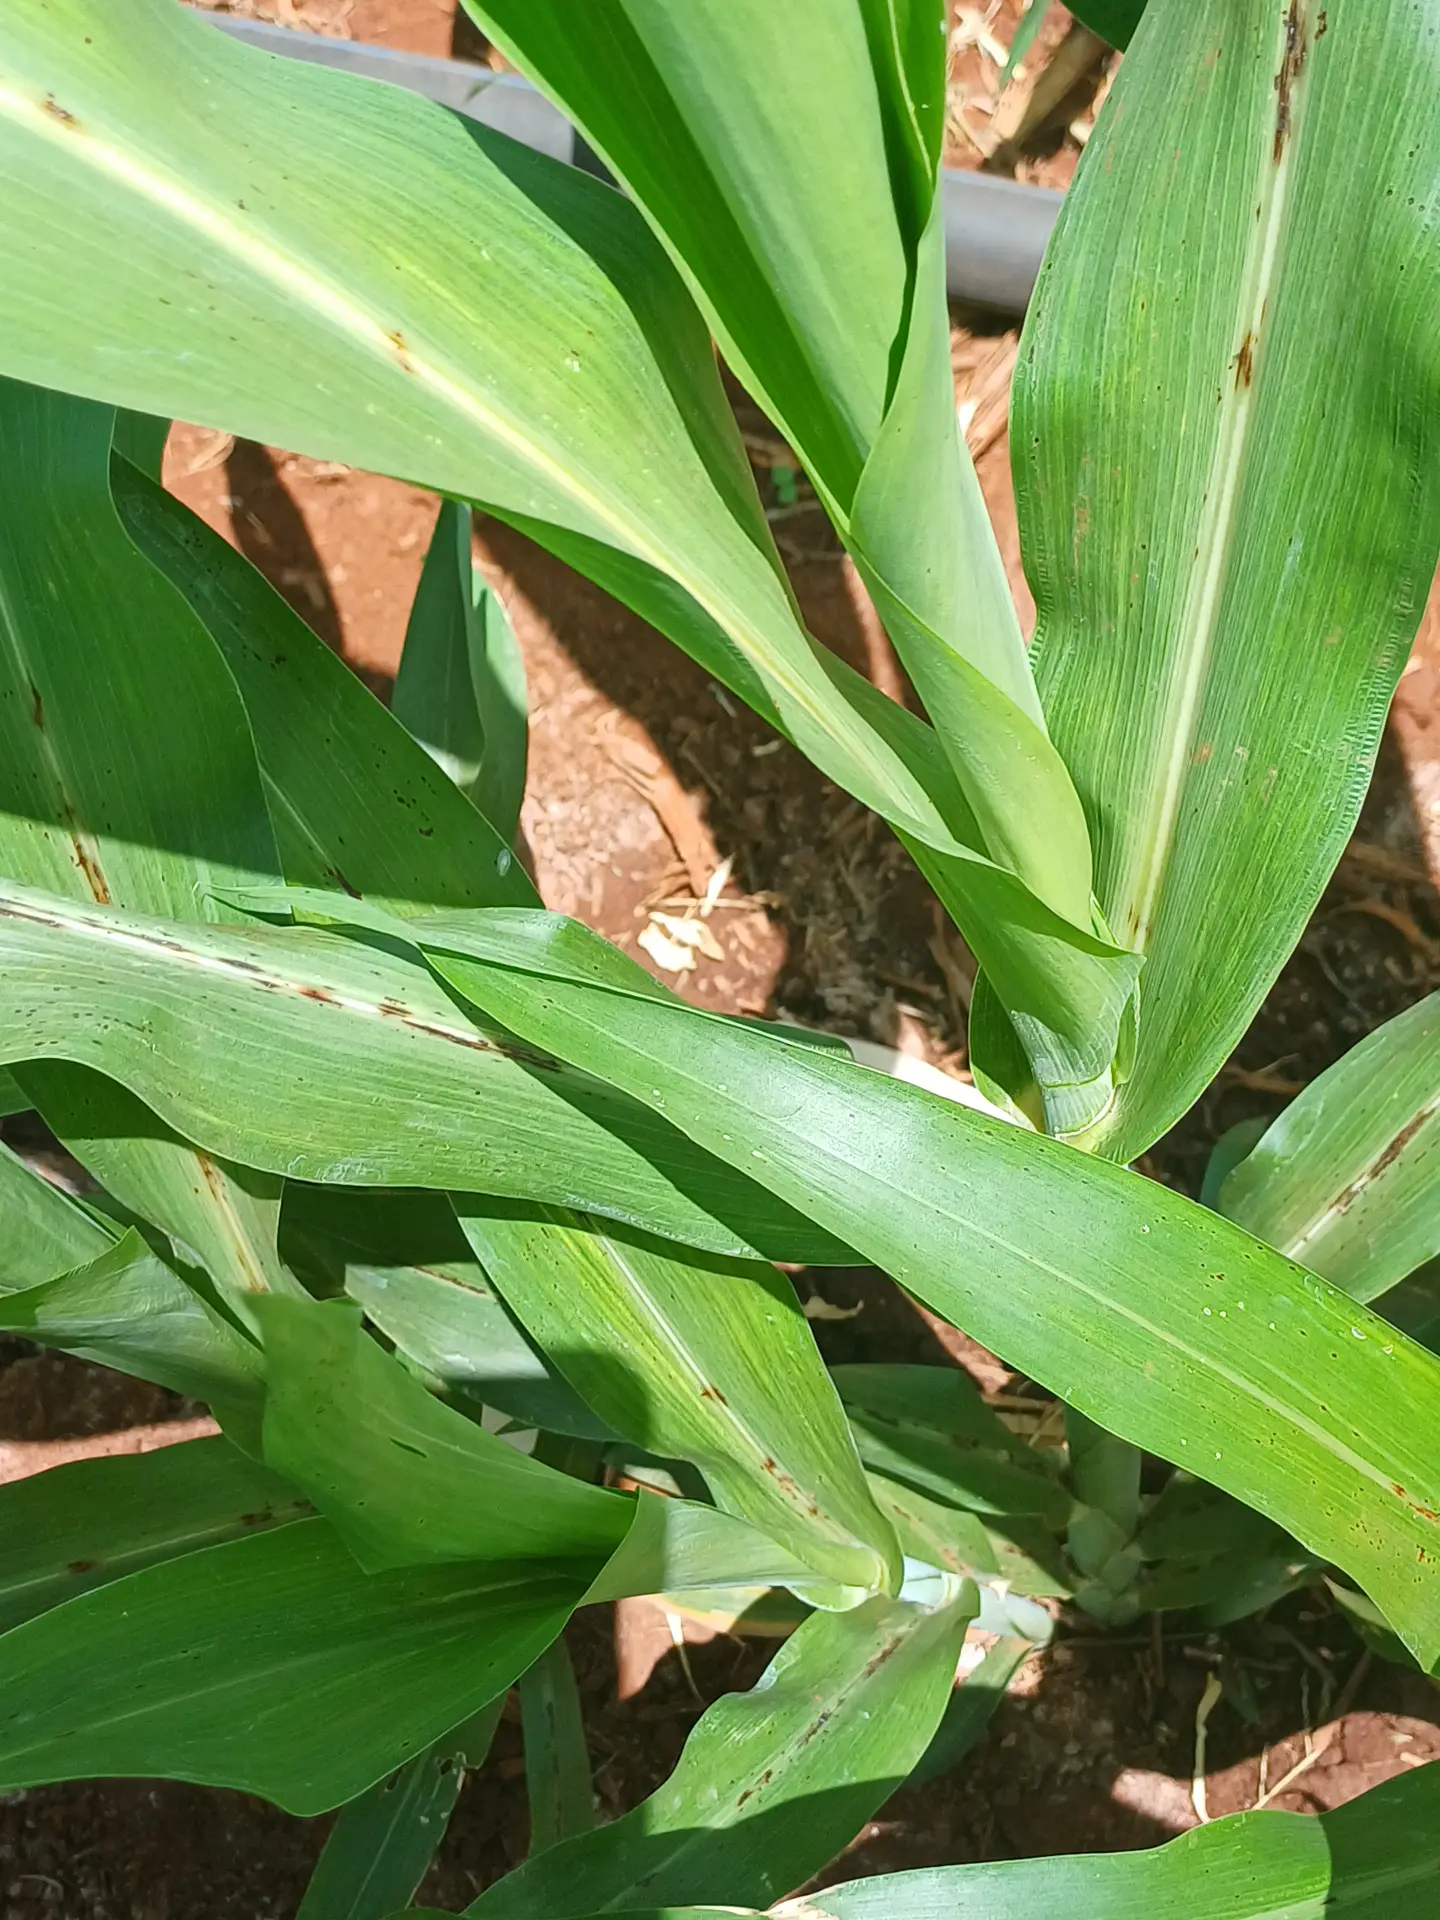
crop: sorghum
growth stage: vegetative
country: Kenya
